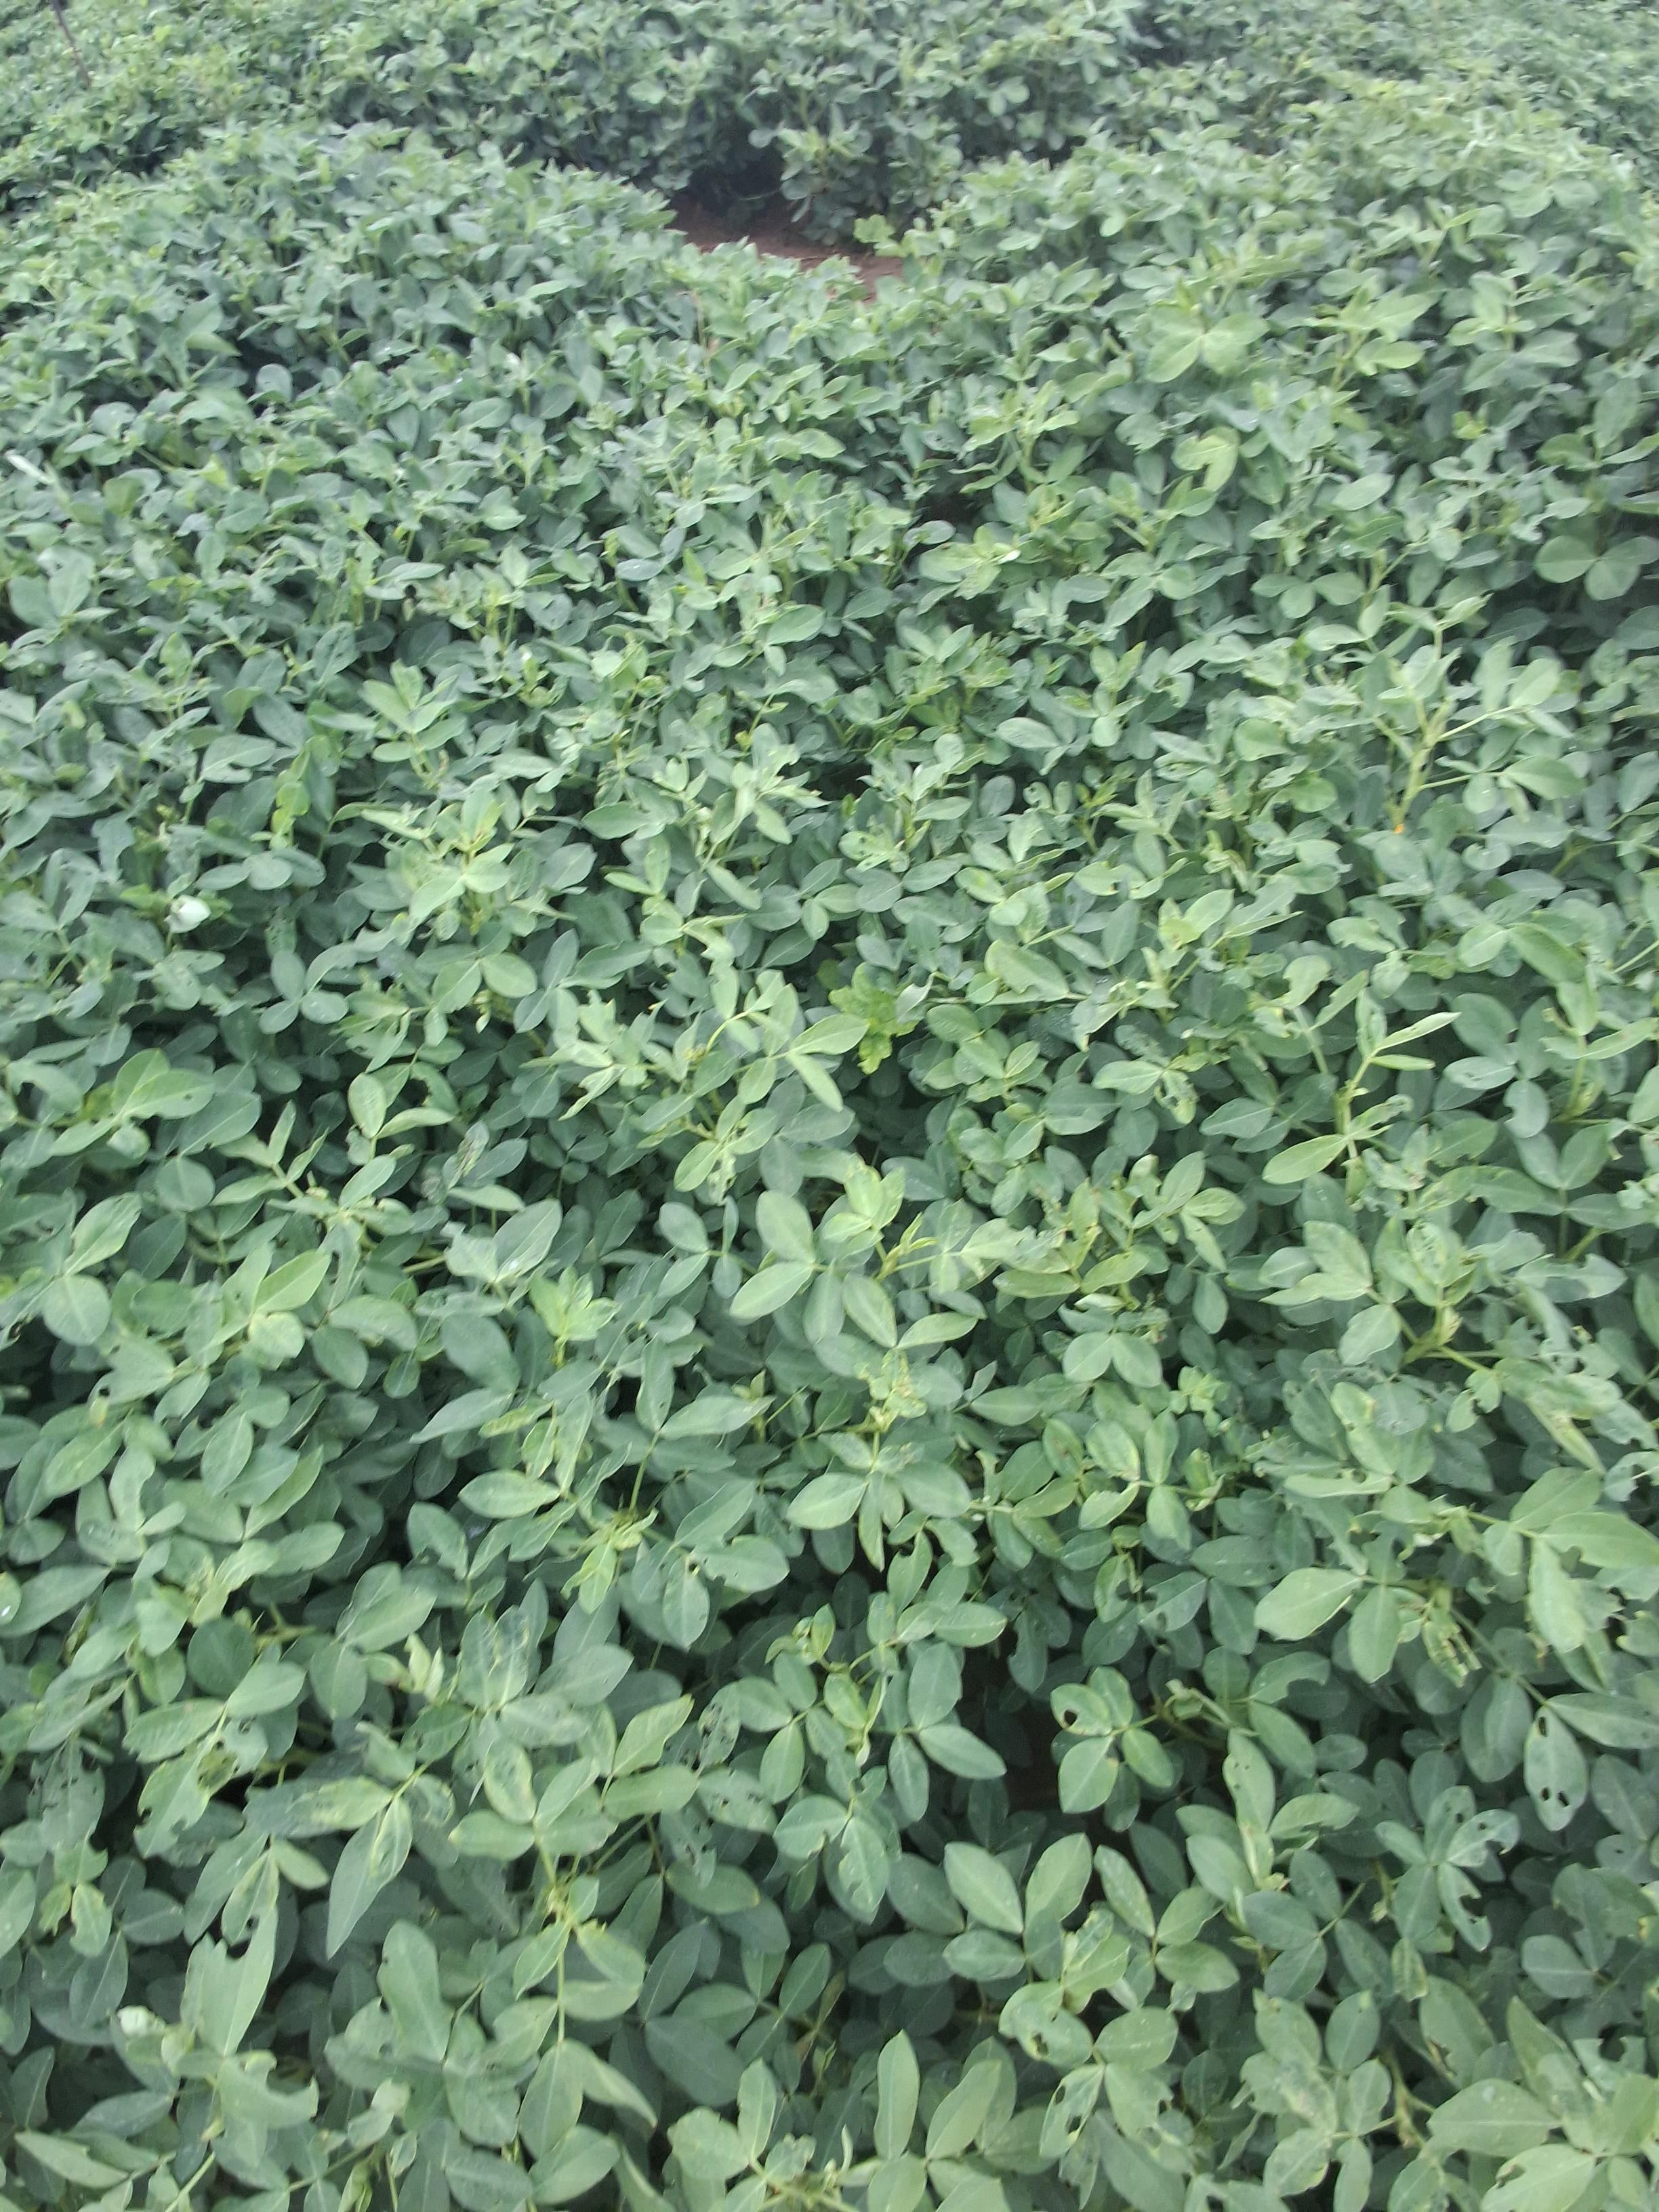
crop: groundnut
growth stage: pegging
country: Kenya
